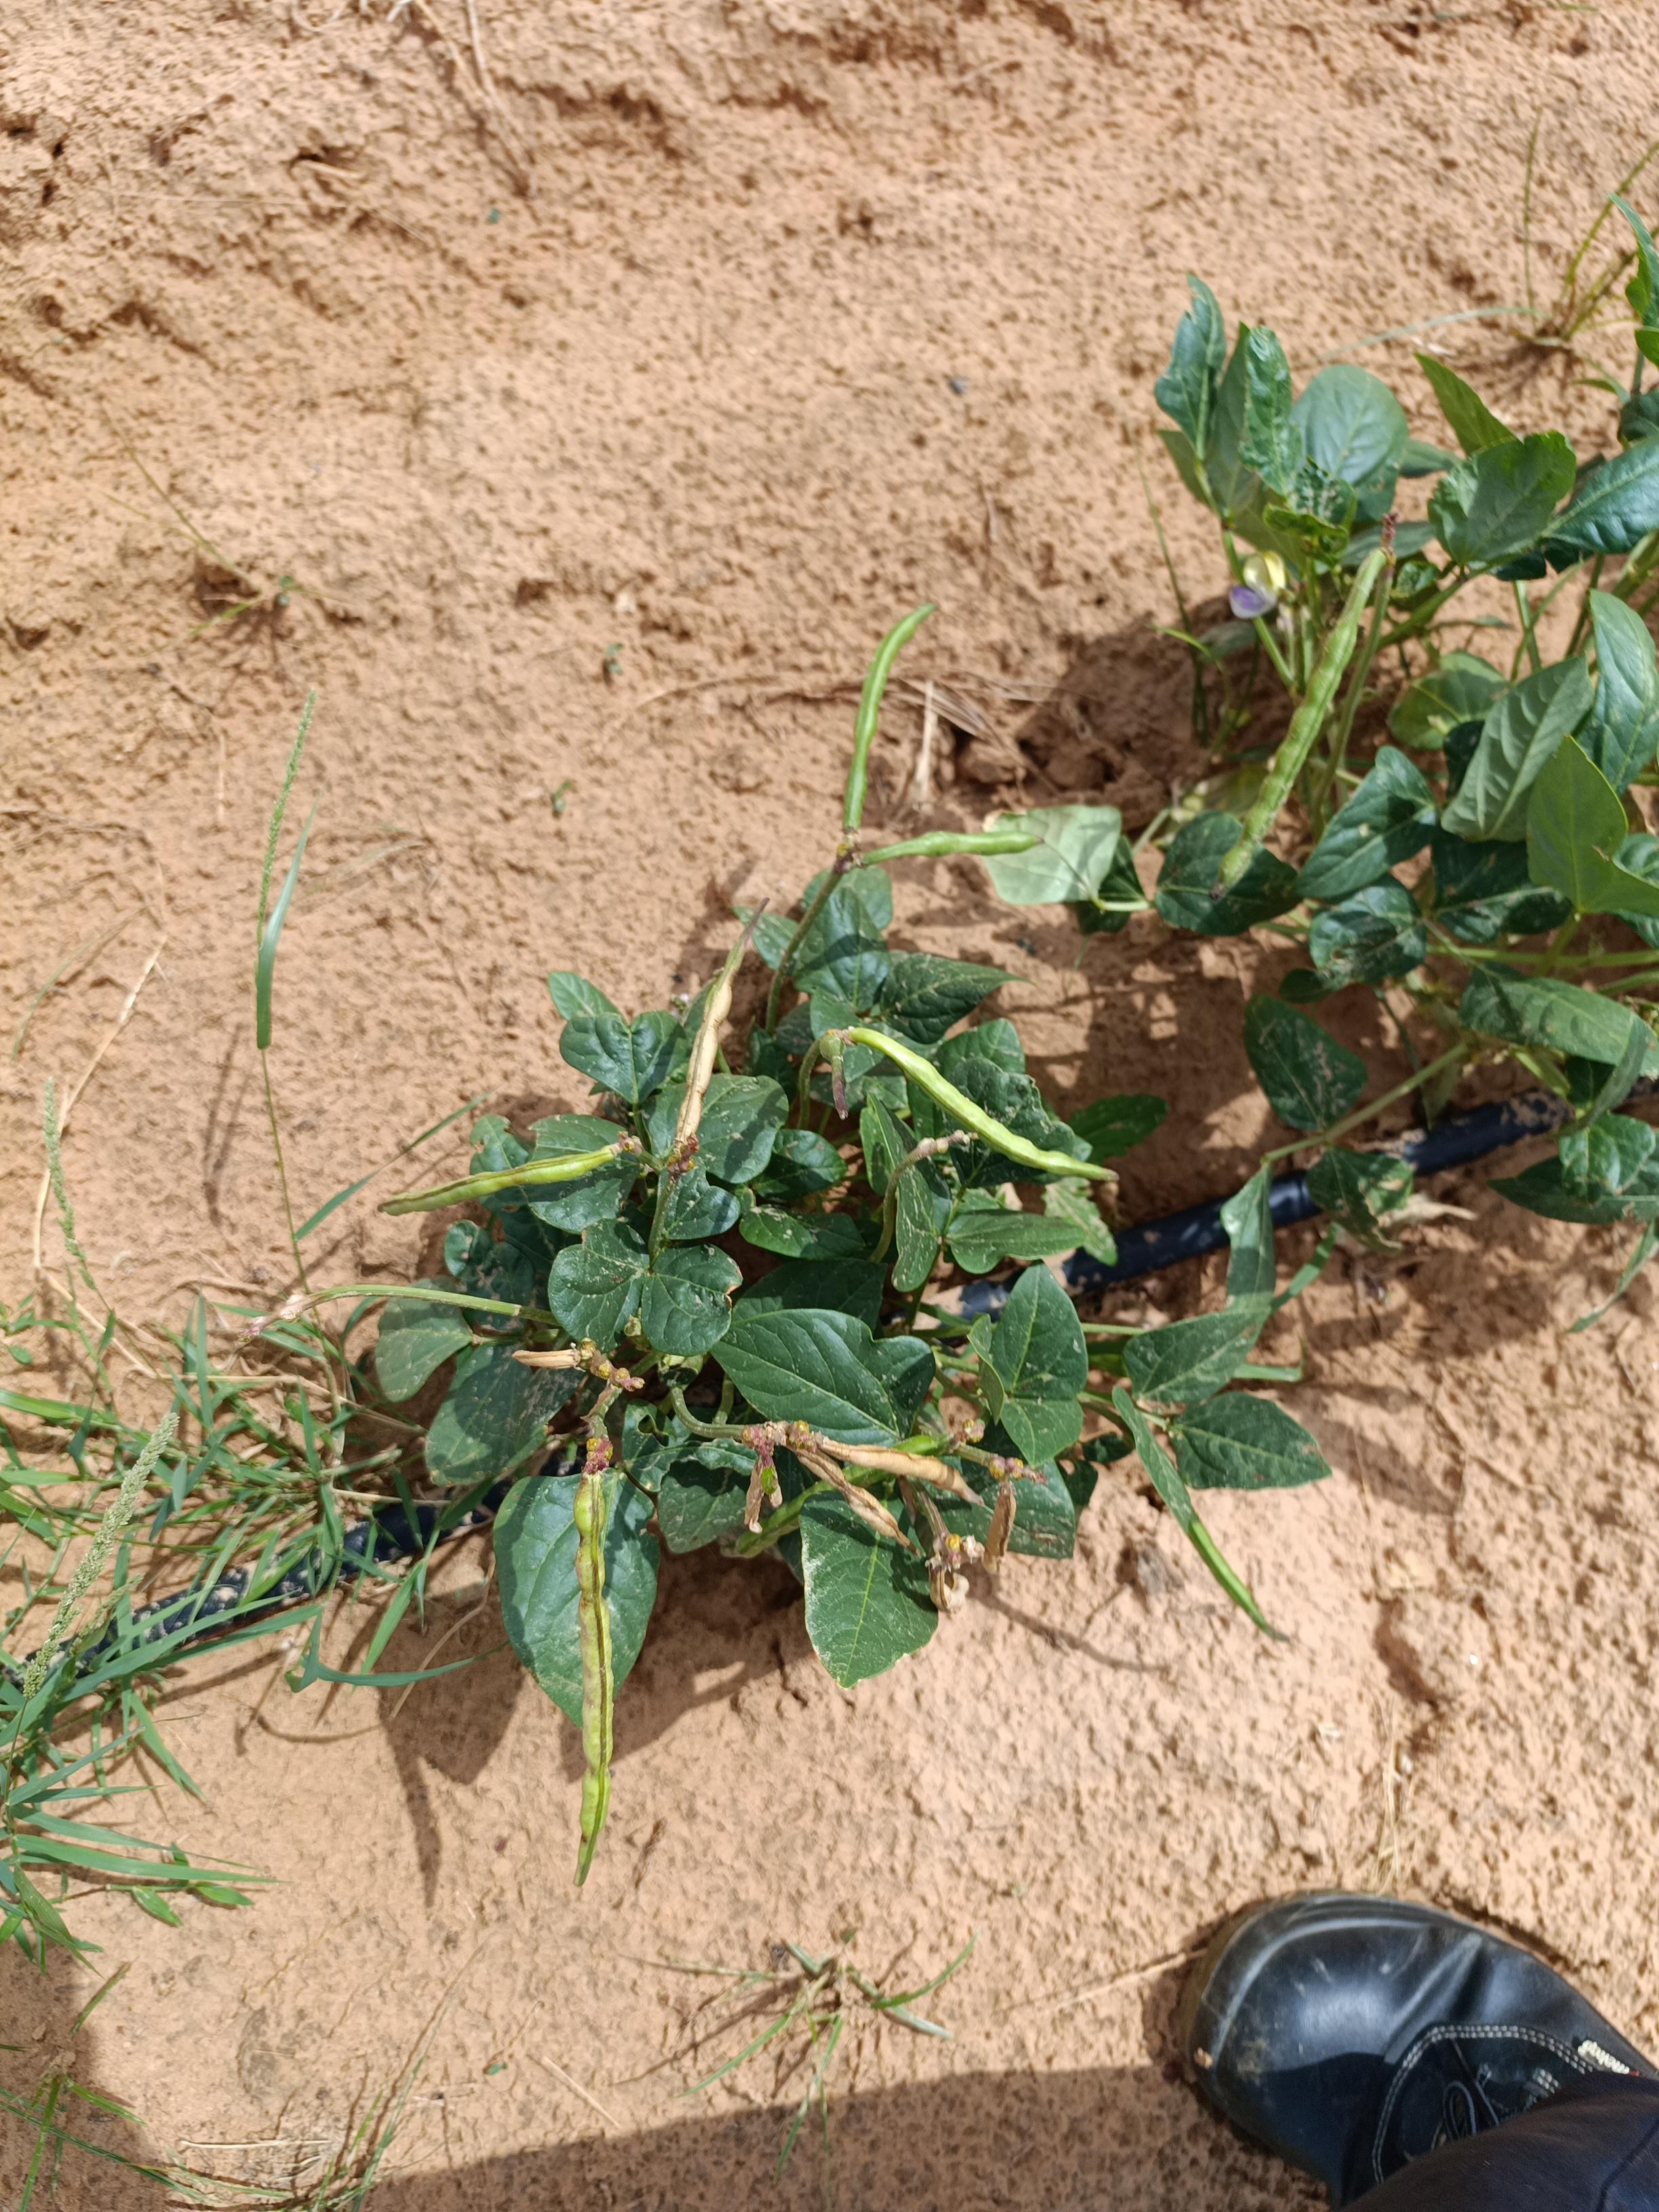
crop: cowpea
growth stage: development pod
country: Nigeria
